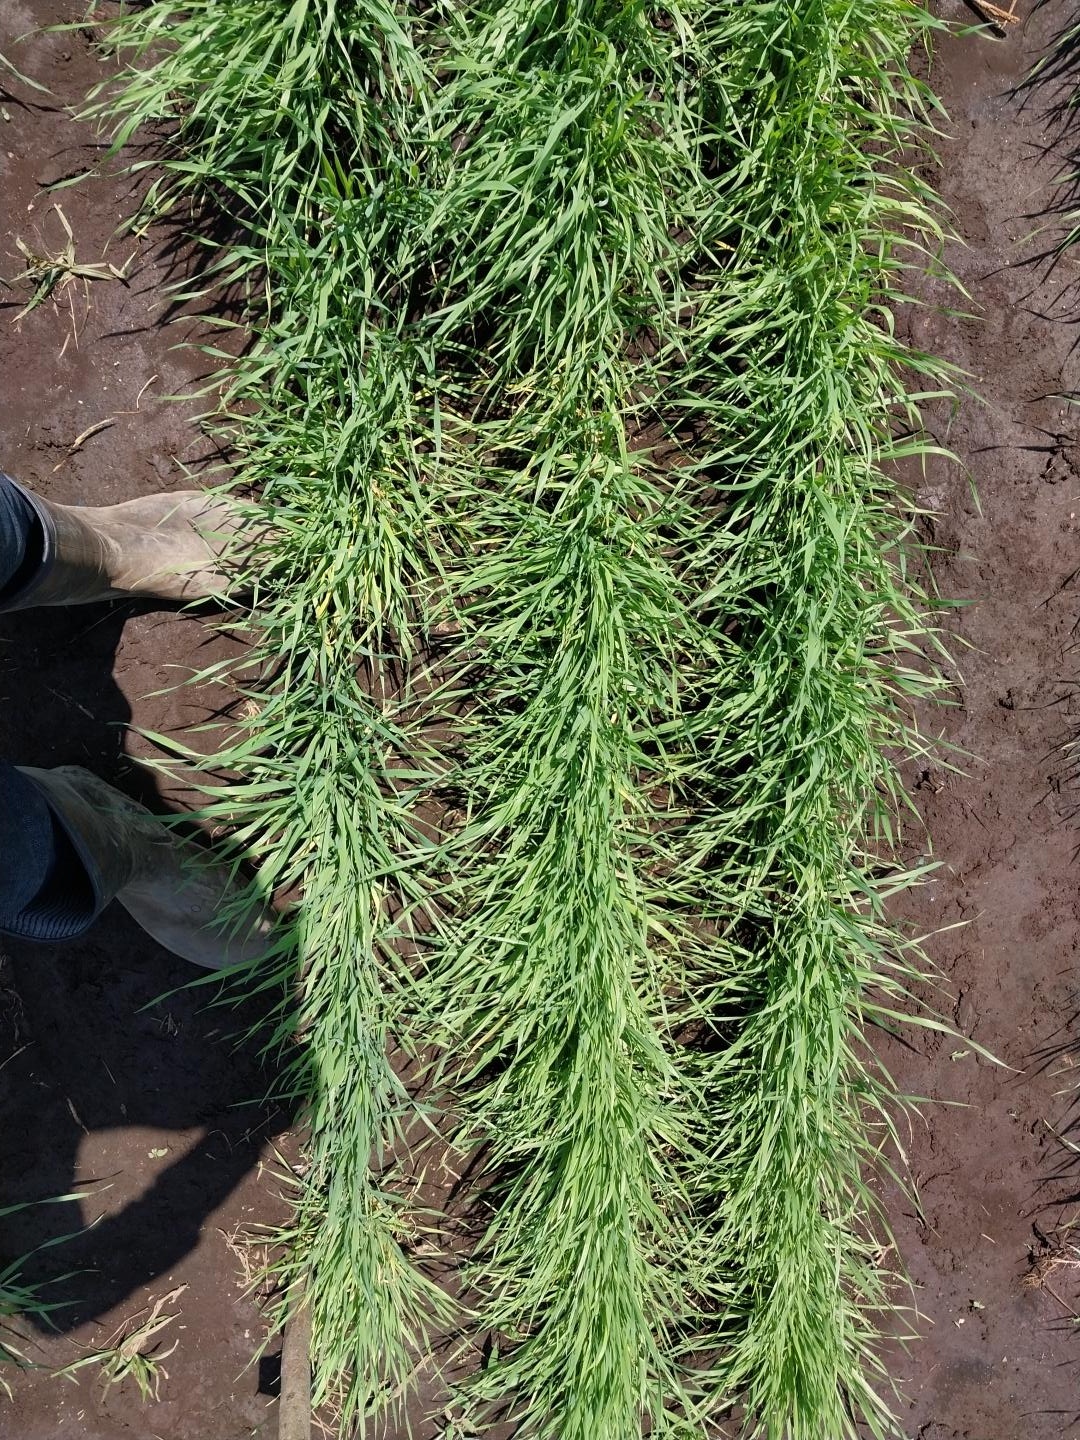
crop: wheat
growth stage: vegetative
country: Tanzania
